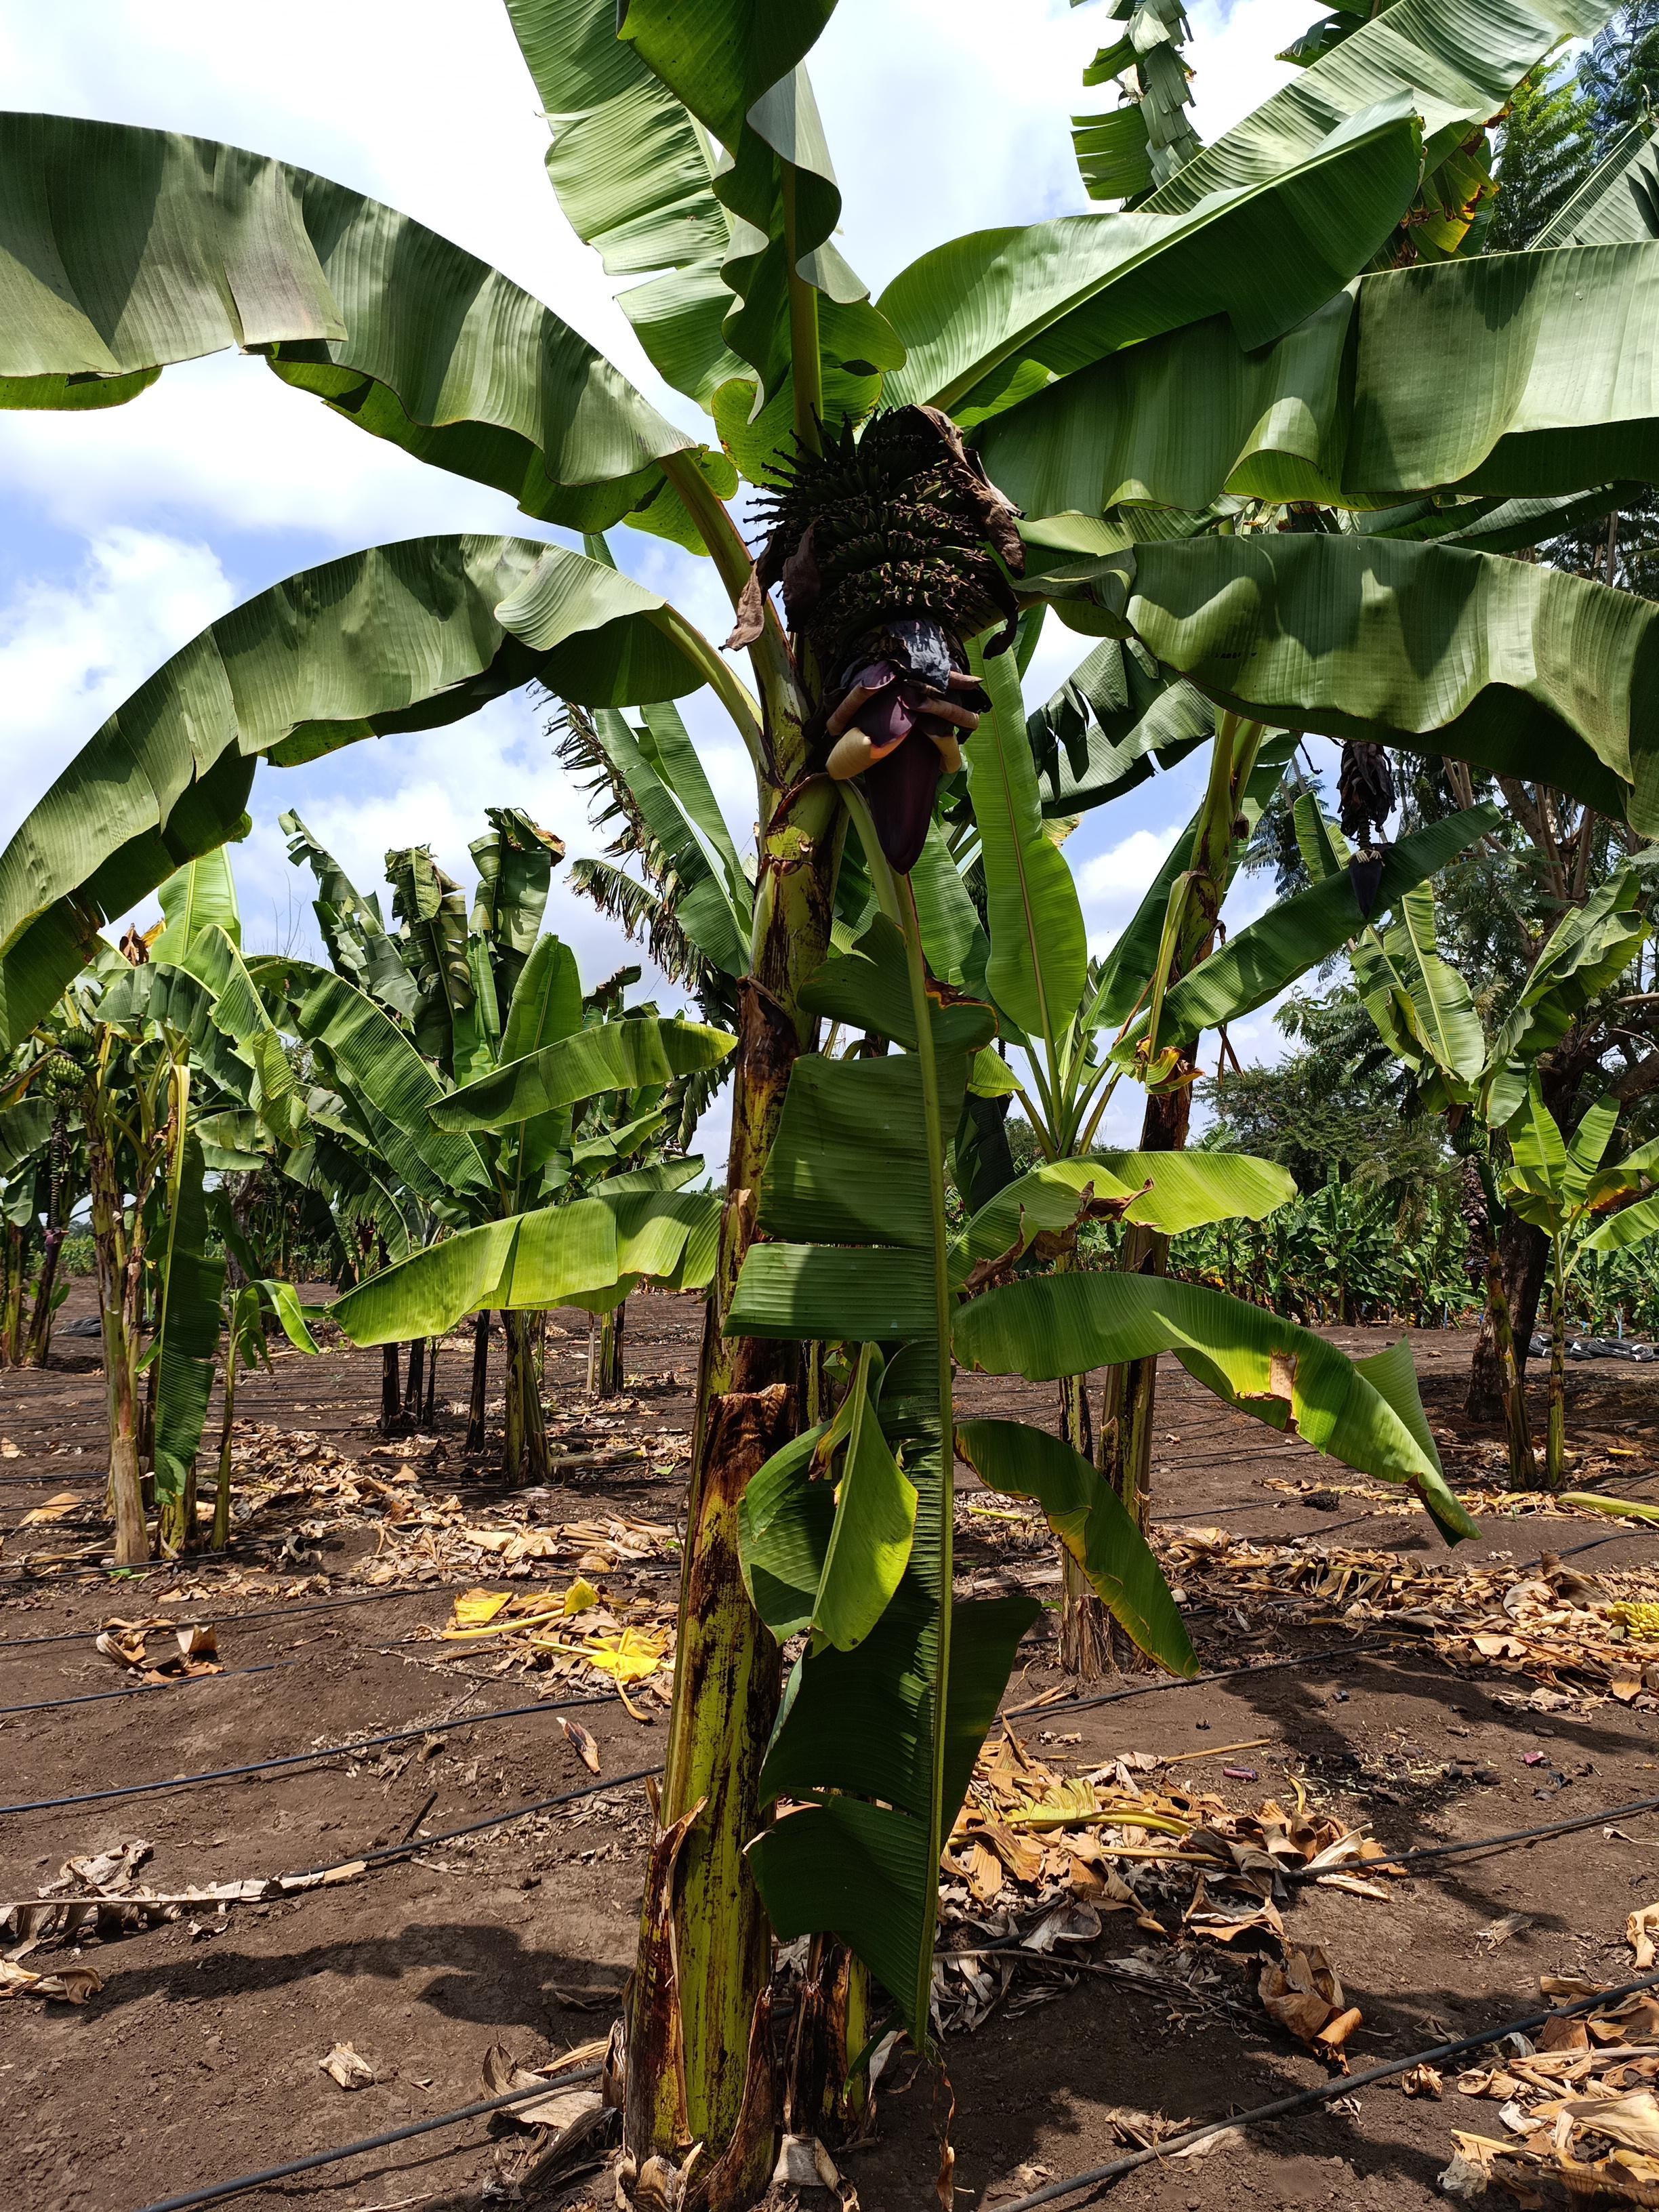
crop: banana
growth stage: development fruit
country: Tanzania
